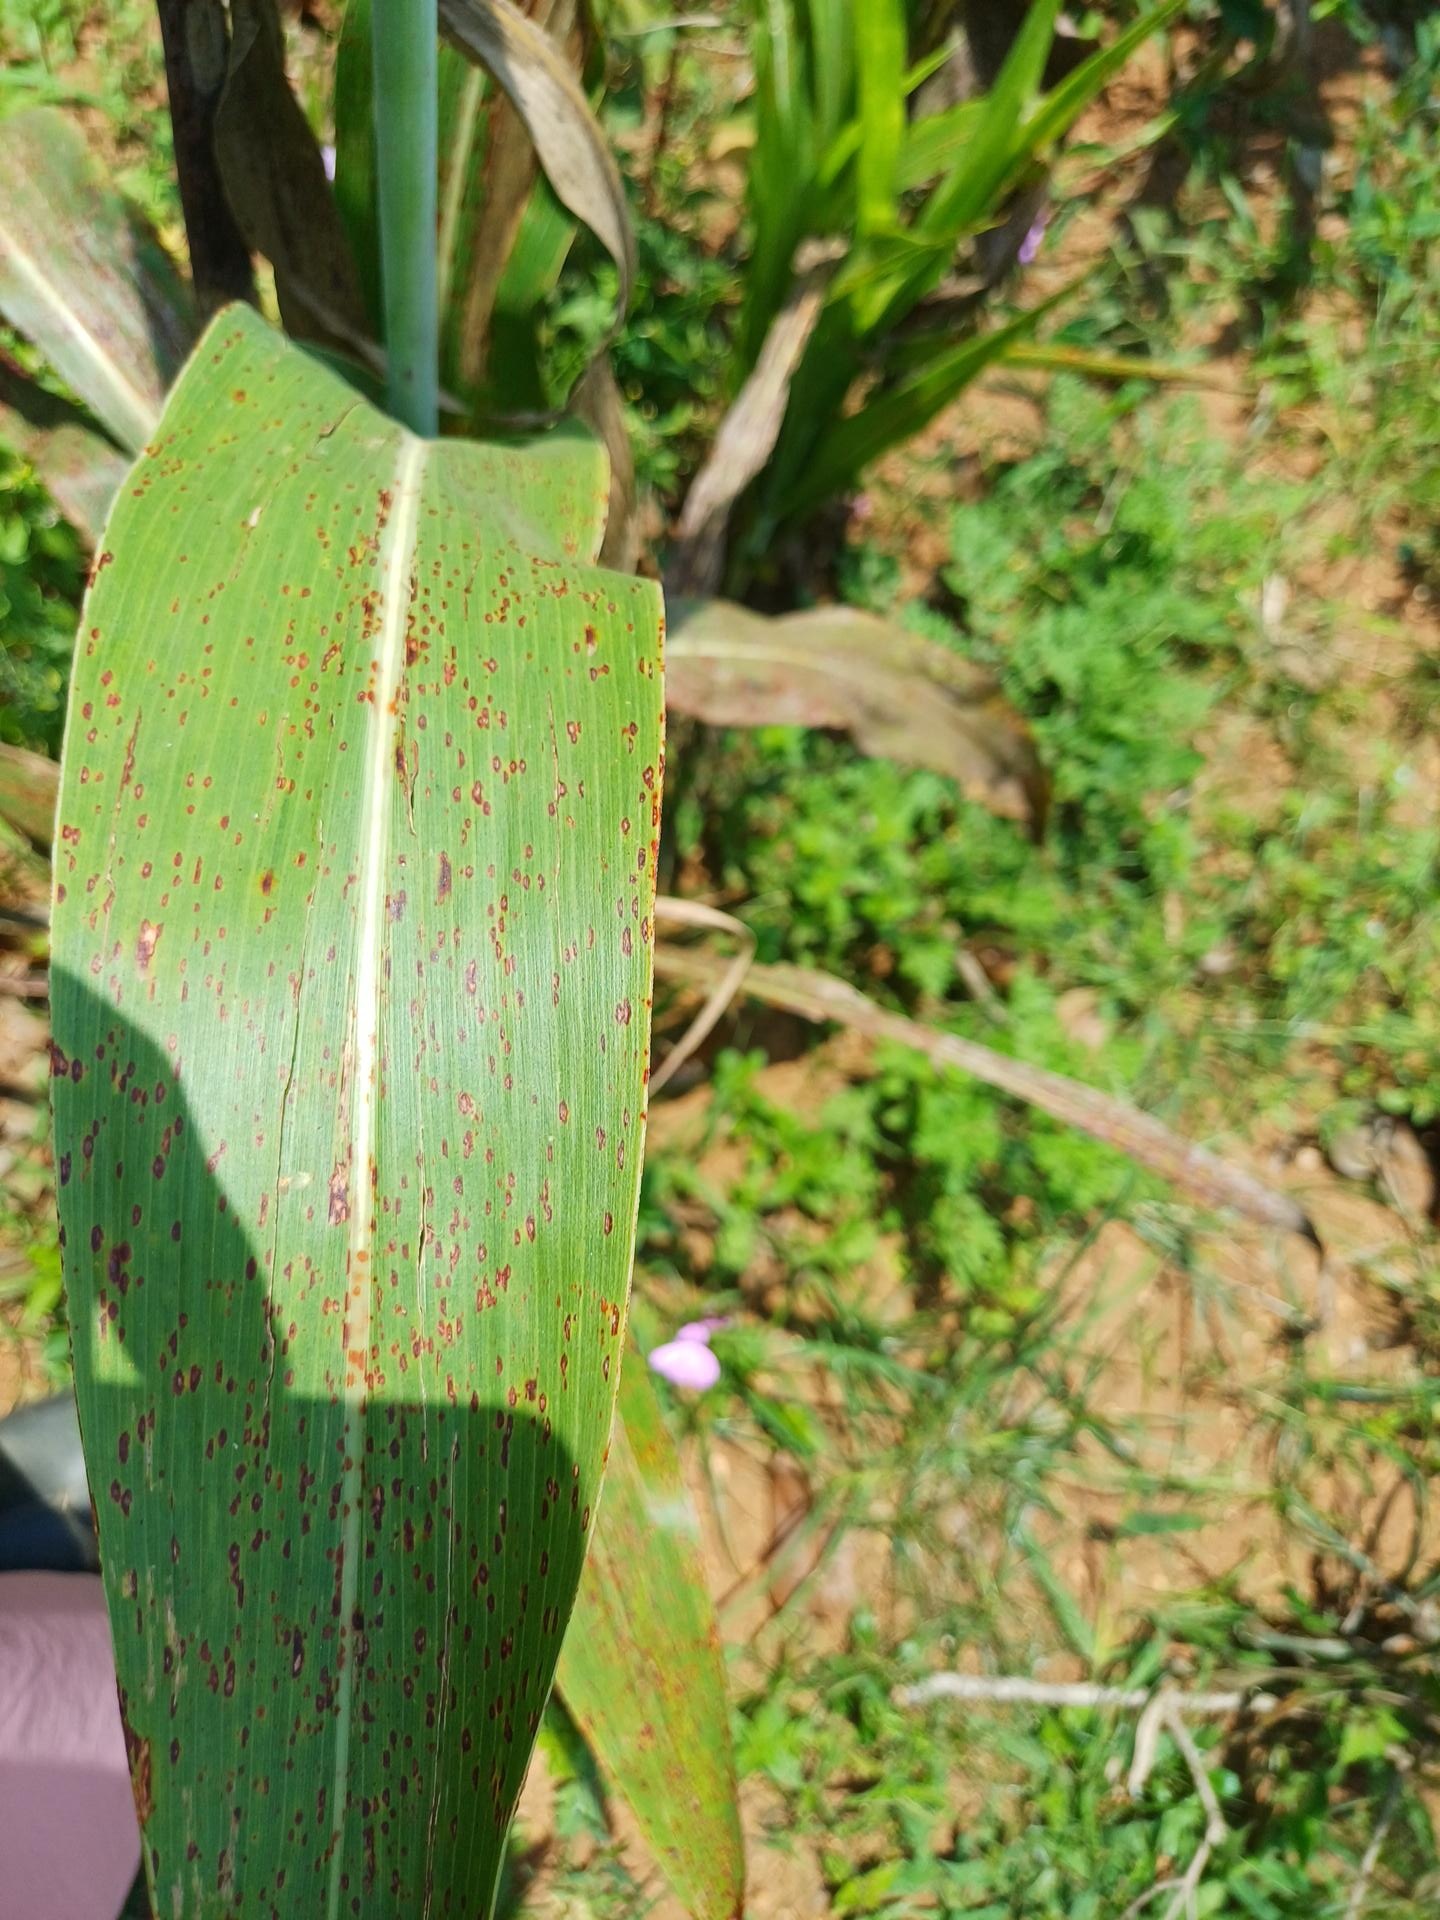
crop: sorghum
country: Kenya
